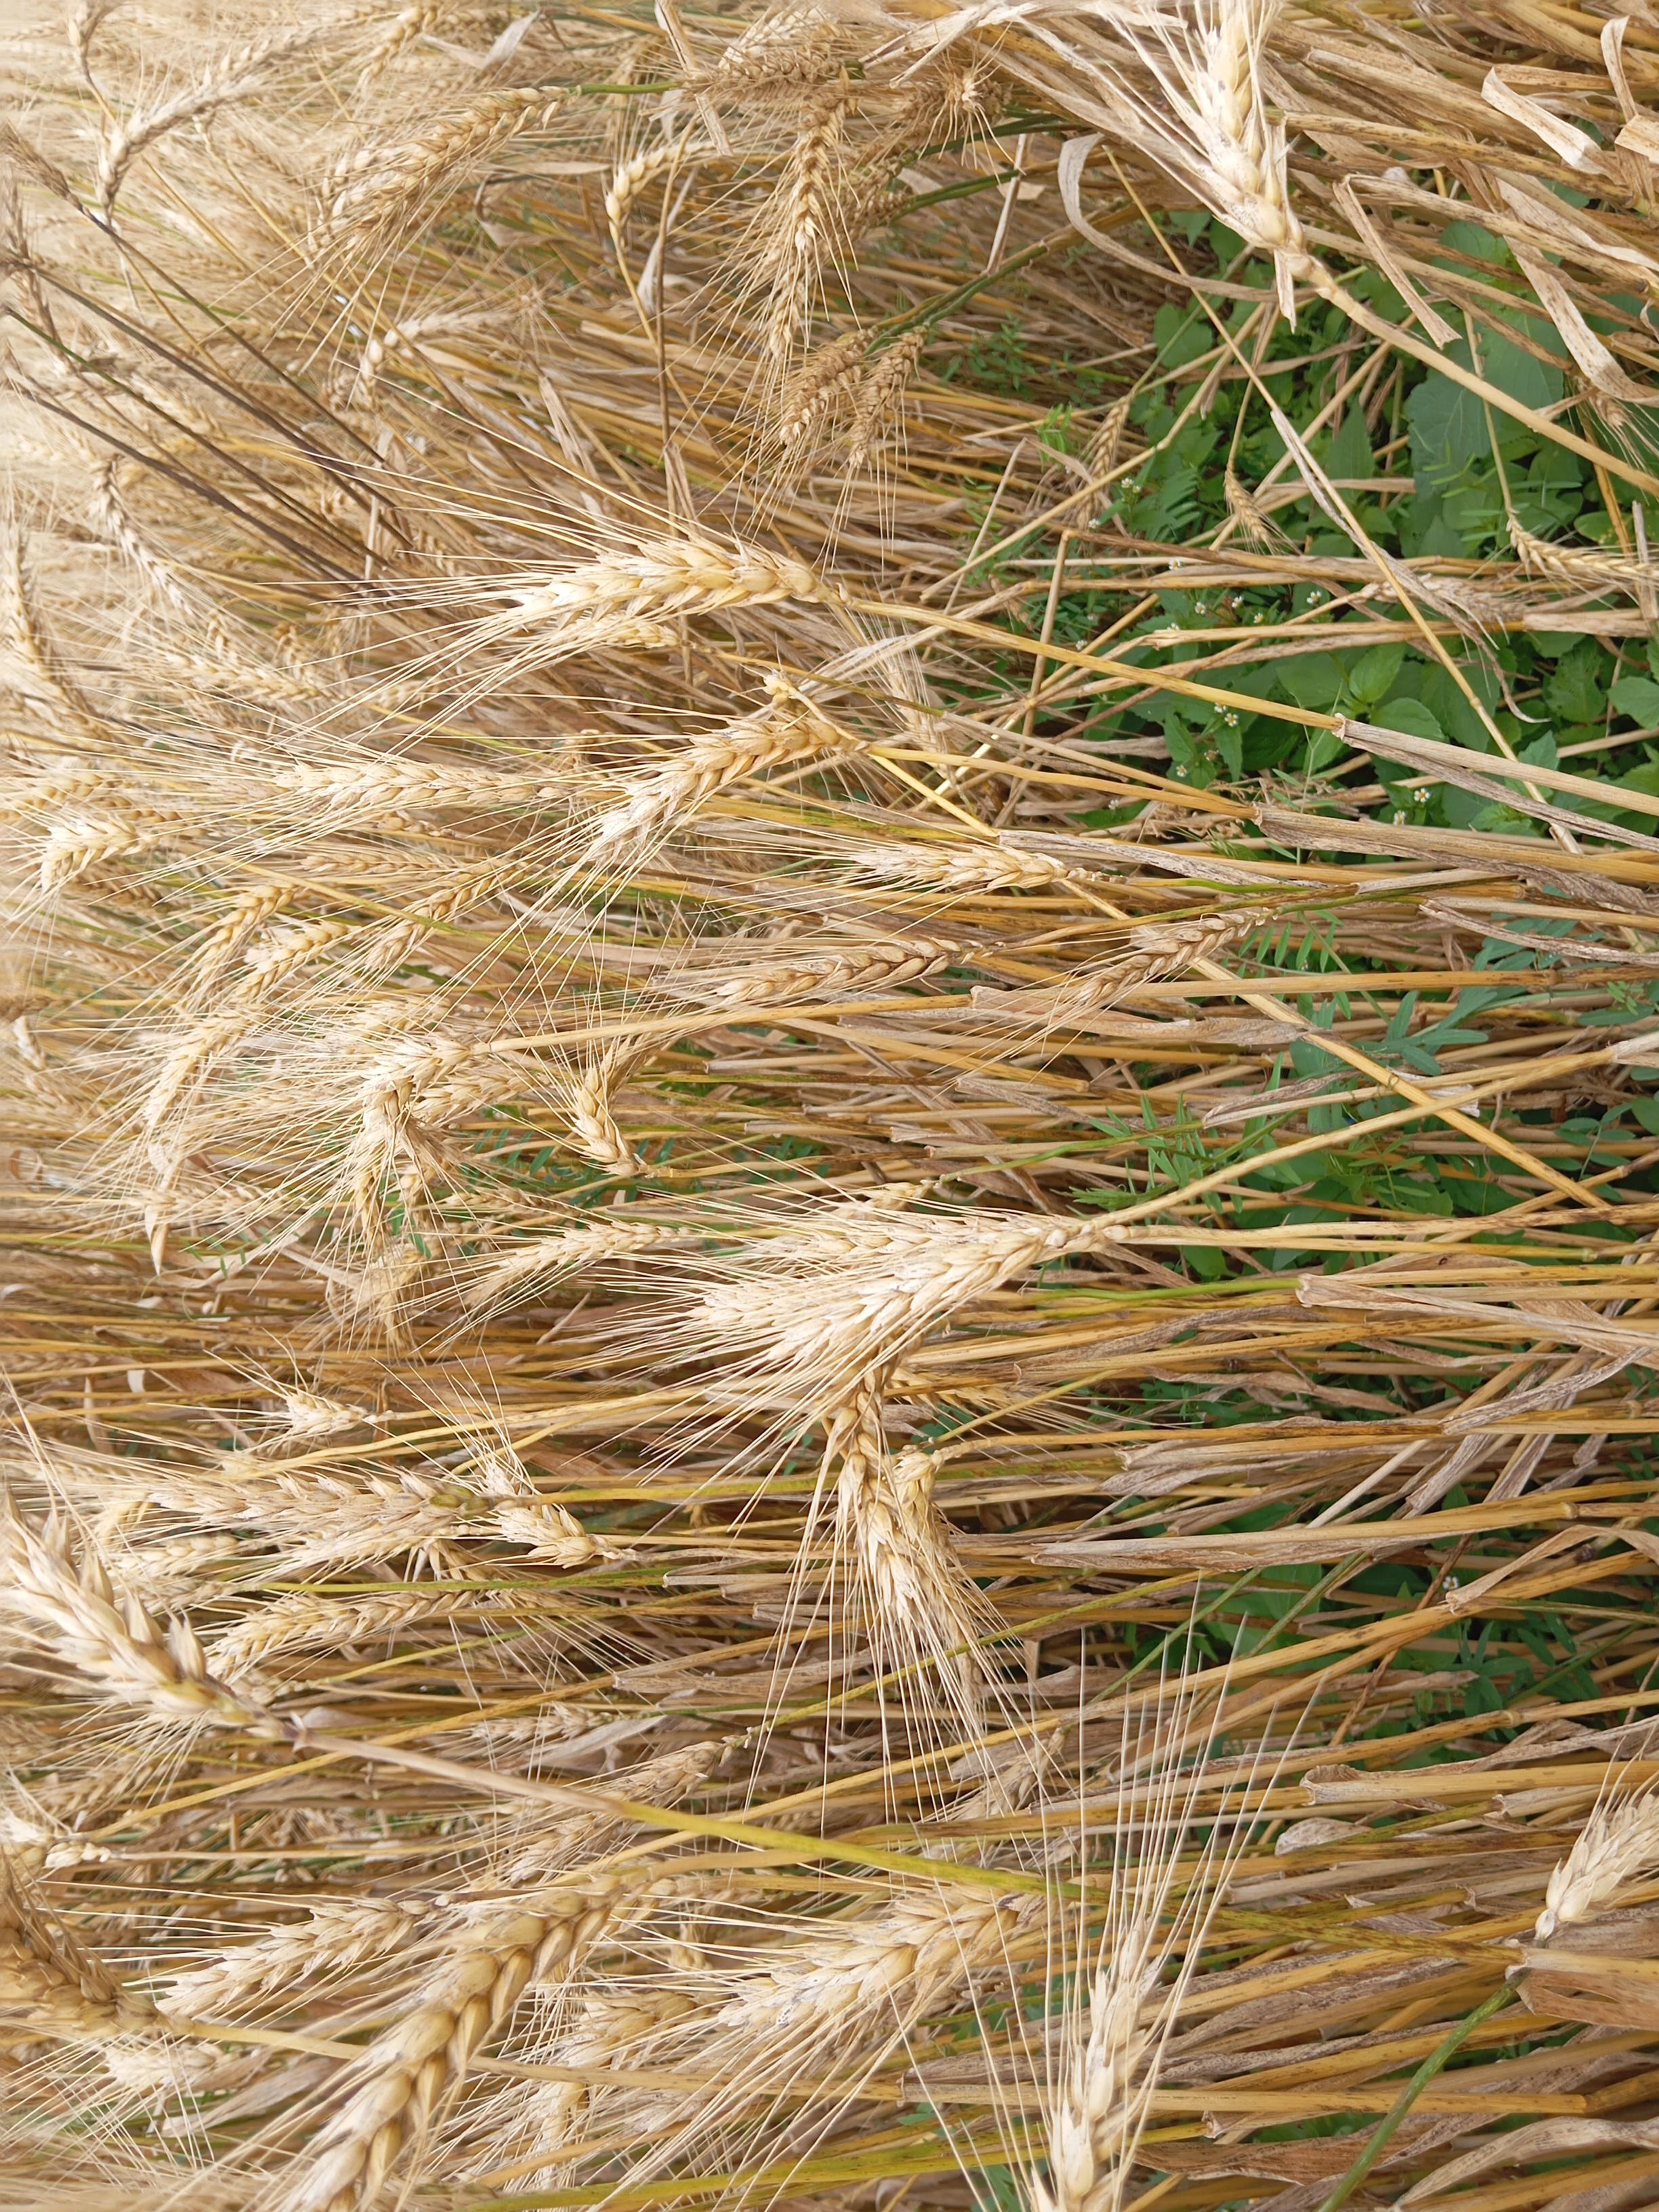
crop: wheat
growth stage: maturity
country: Kenya
